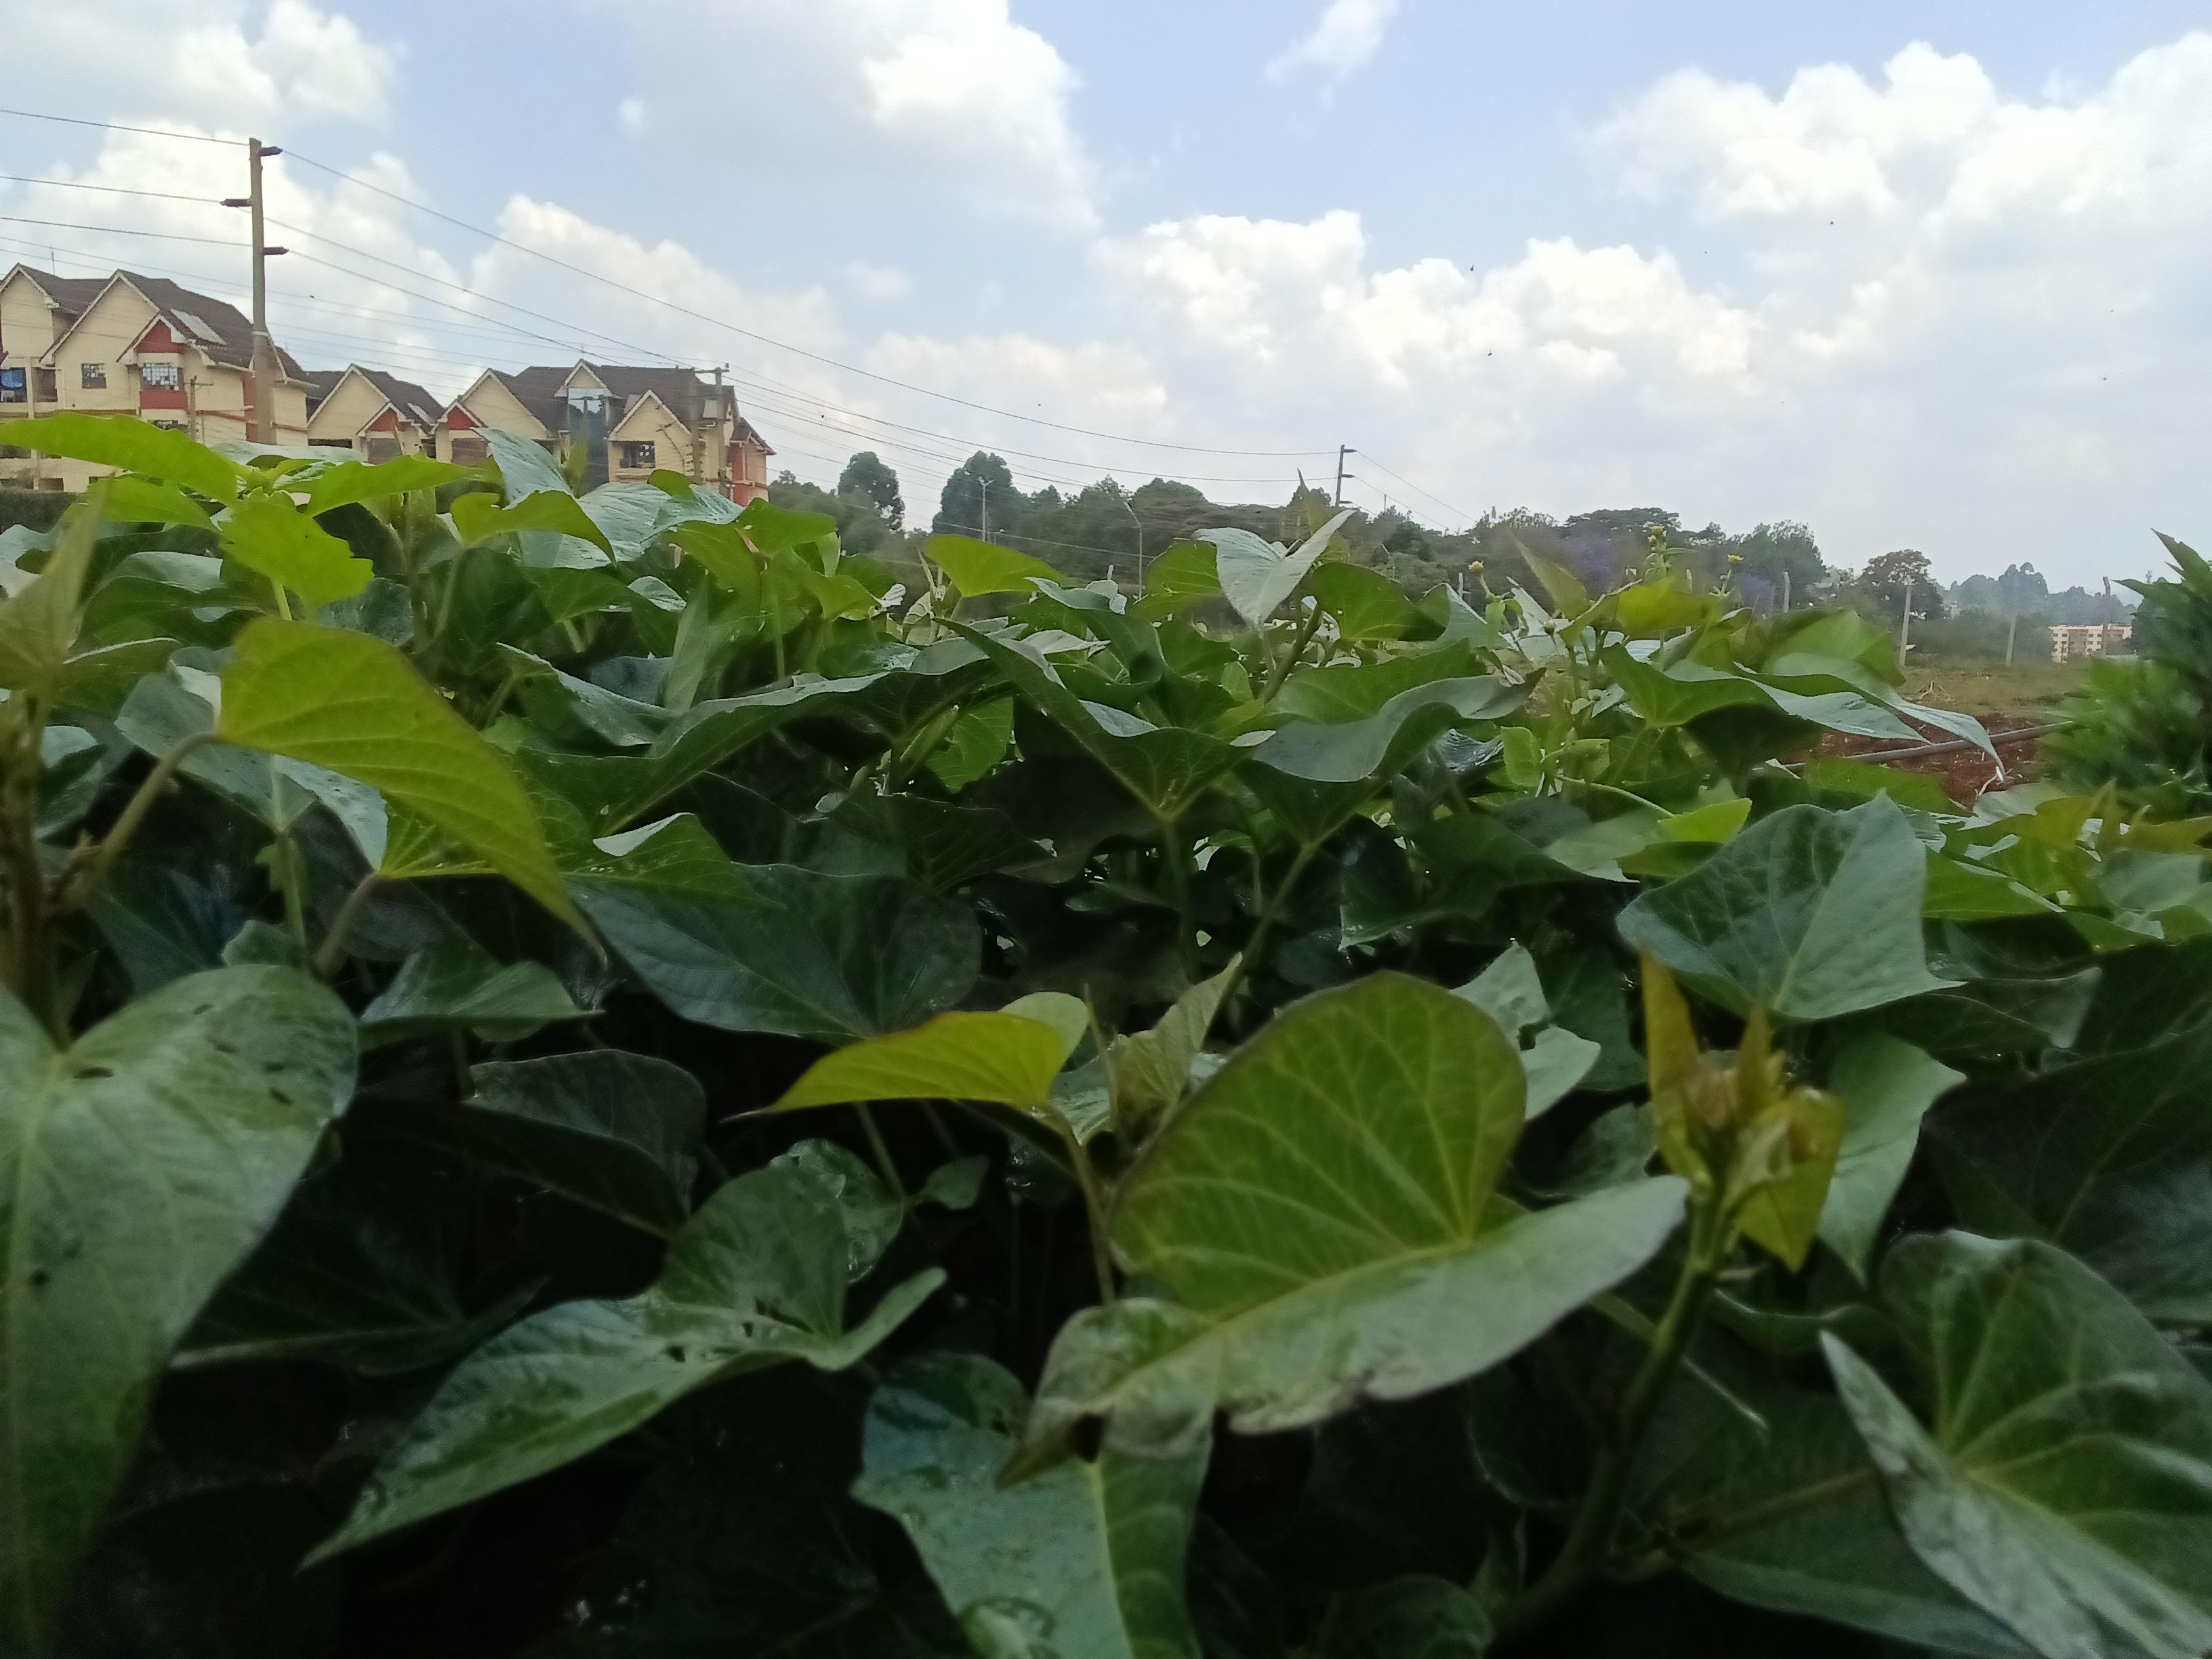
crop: sweet potato
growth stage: flowering
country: Kenya
